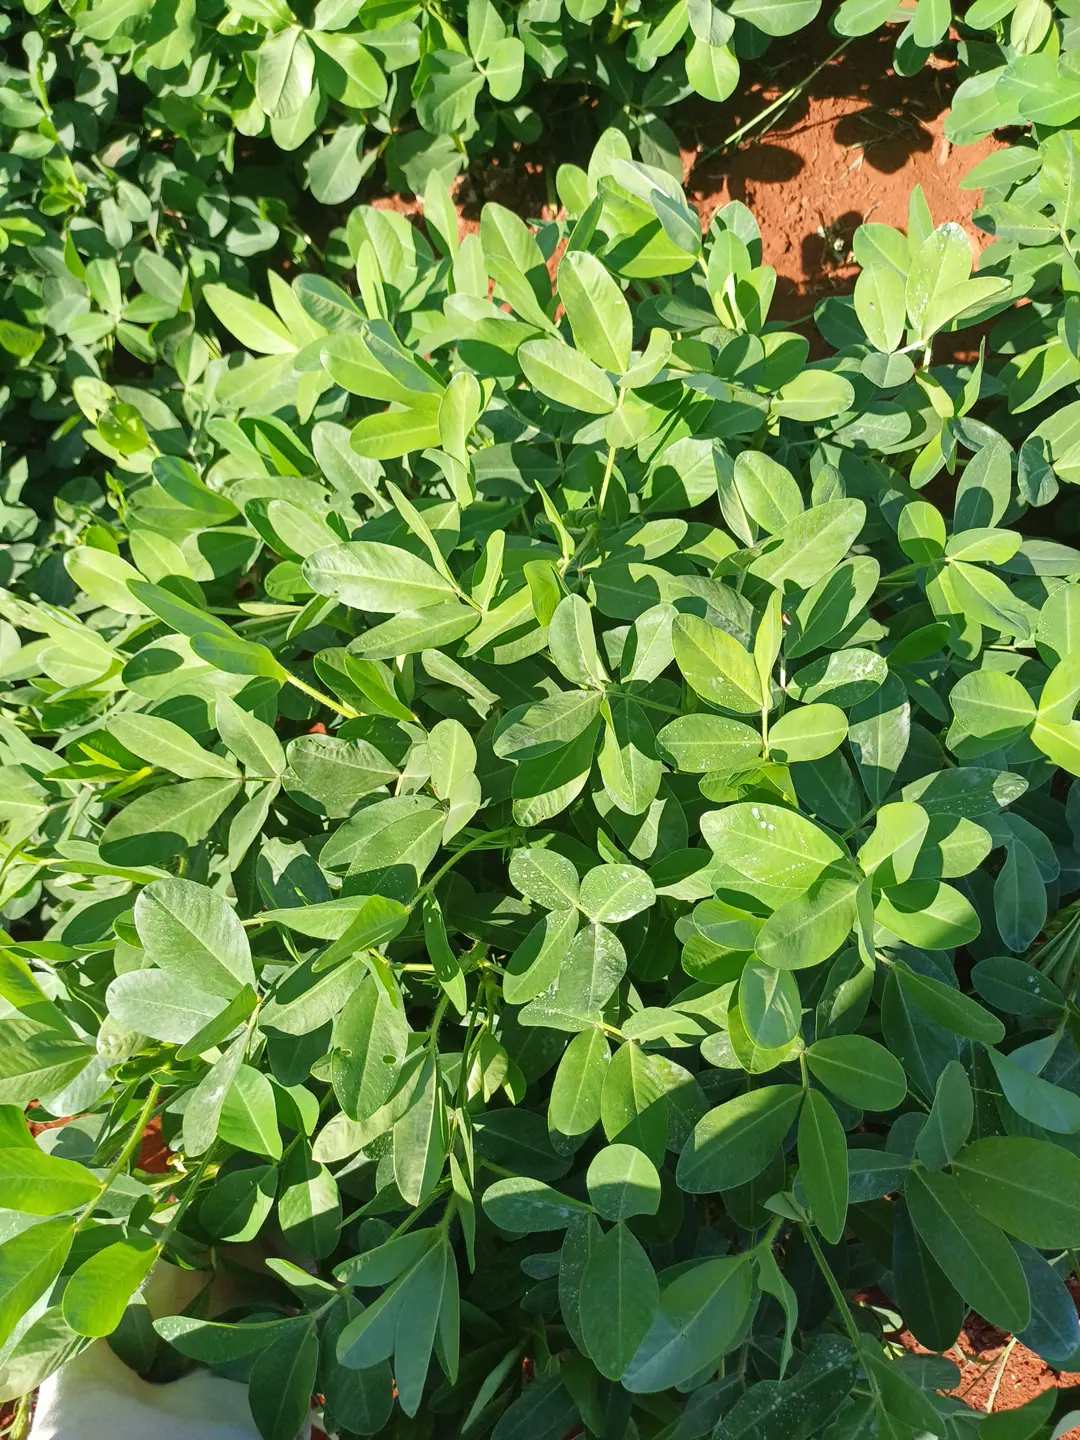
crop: groundnut
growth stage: flowering
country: Kenya
